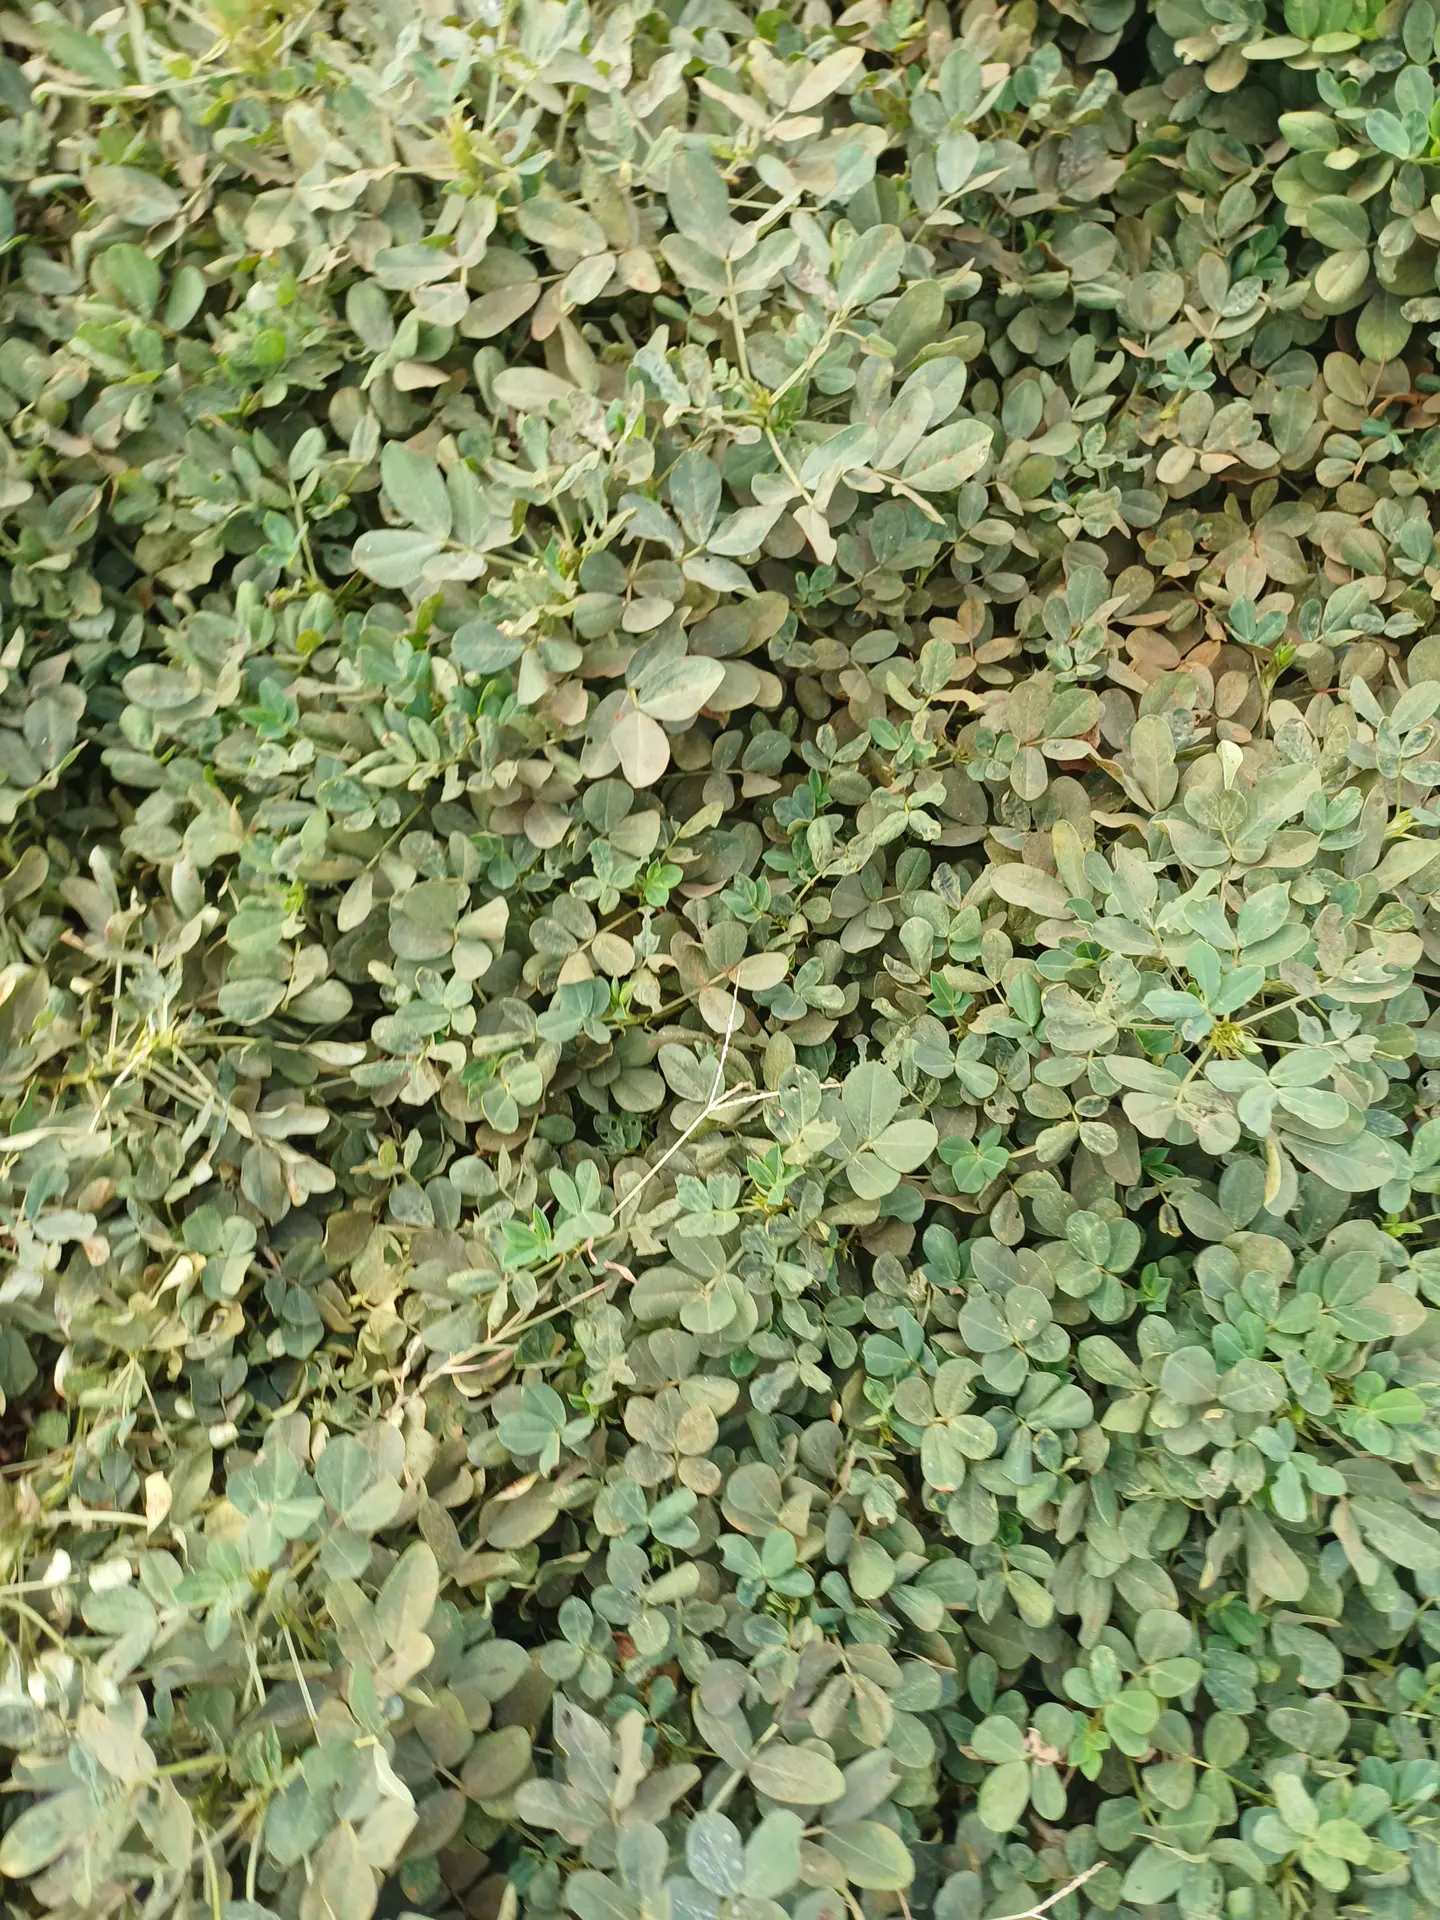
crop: groundnut
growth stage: maturity
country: Kenya
